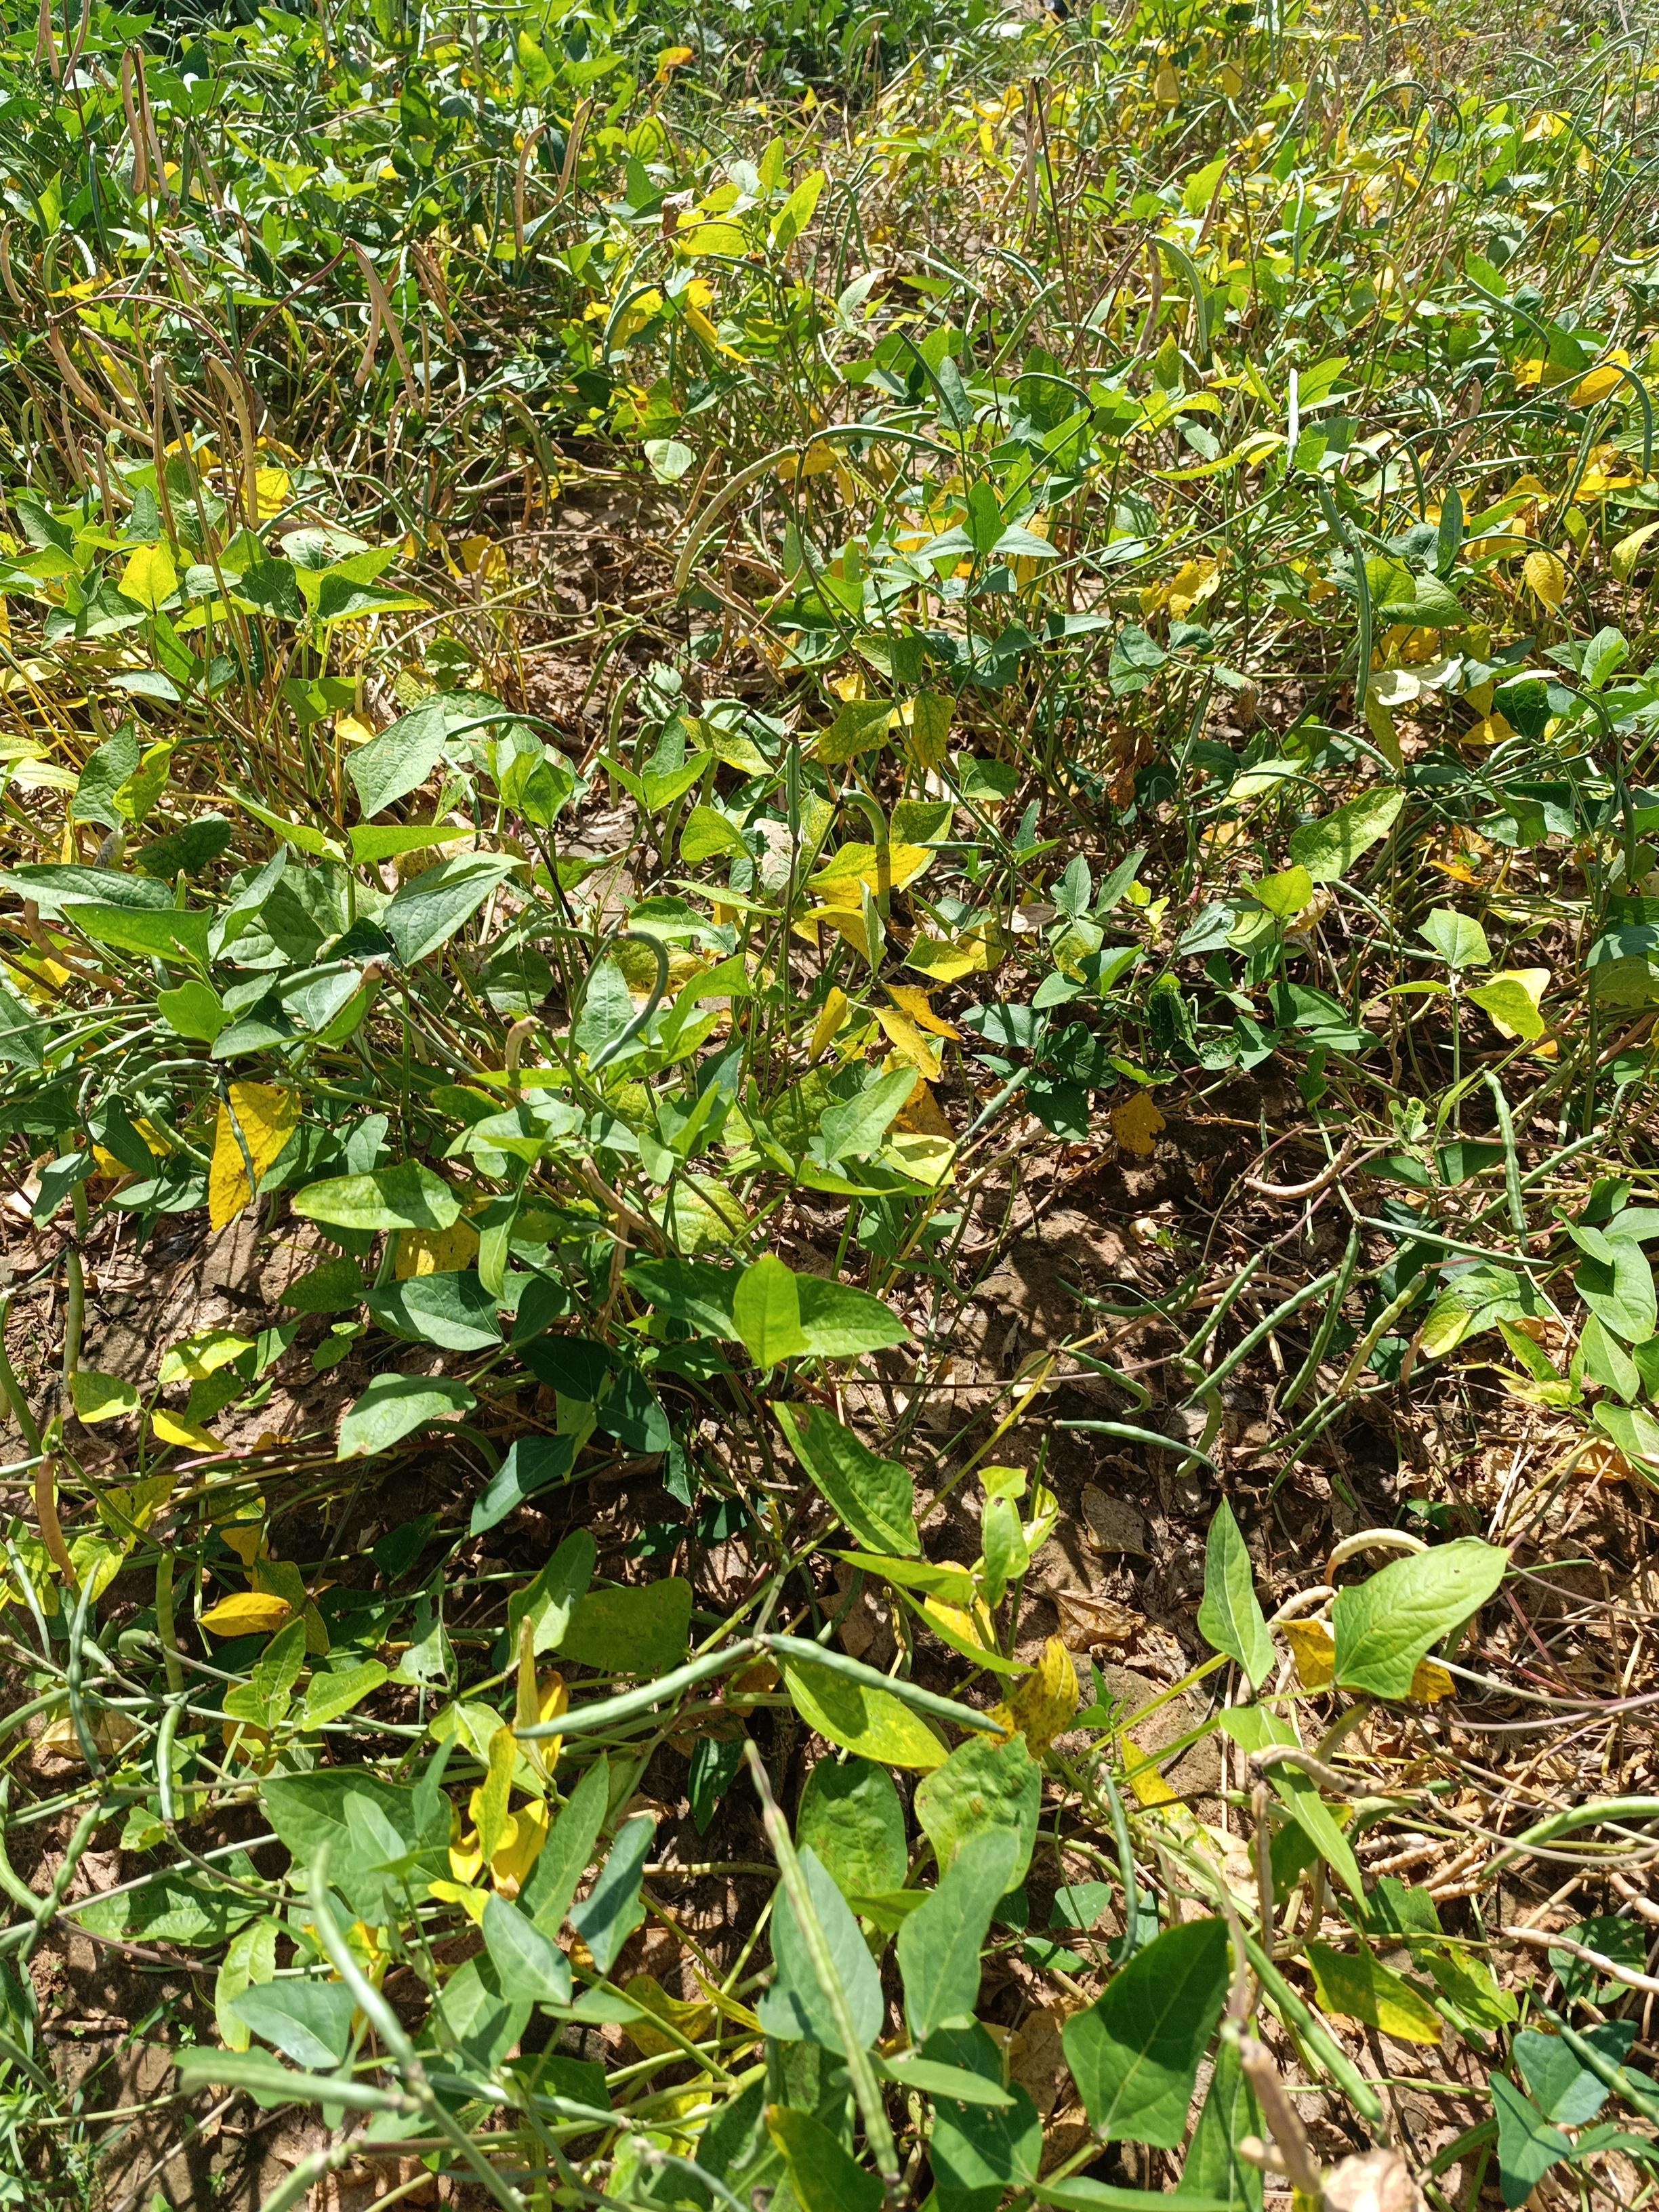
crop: cowpea
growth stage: maturity
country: Nigeria
